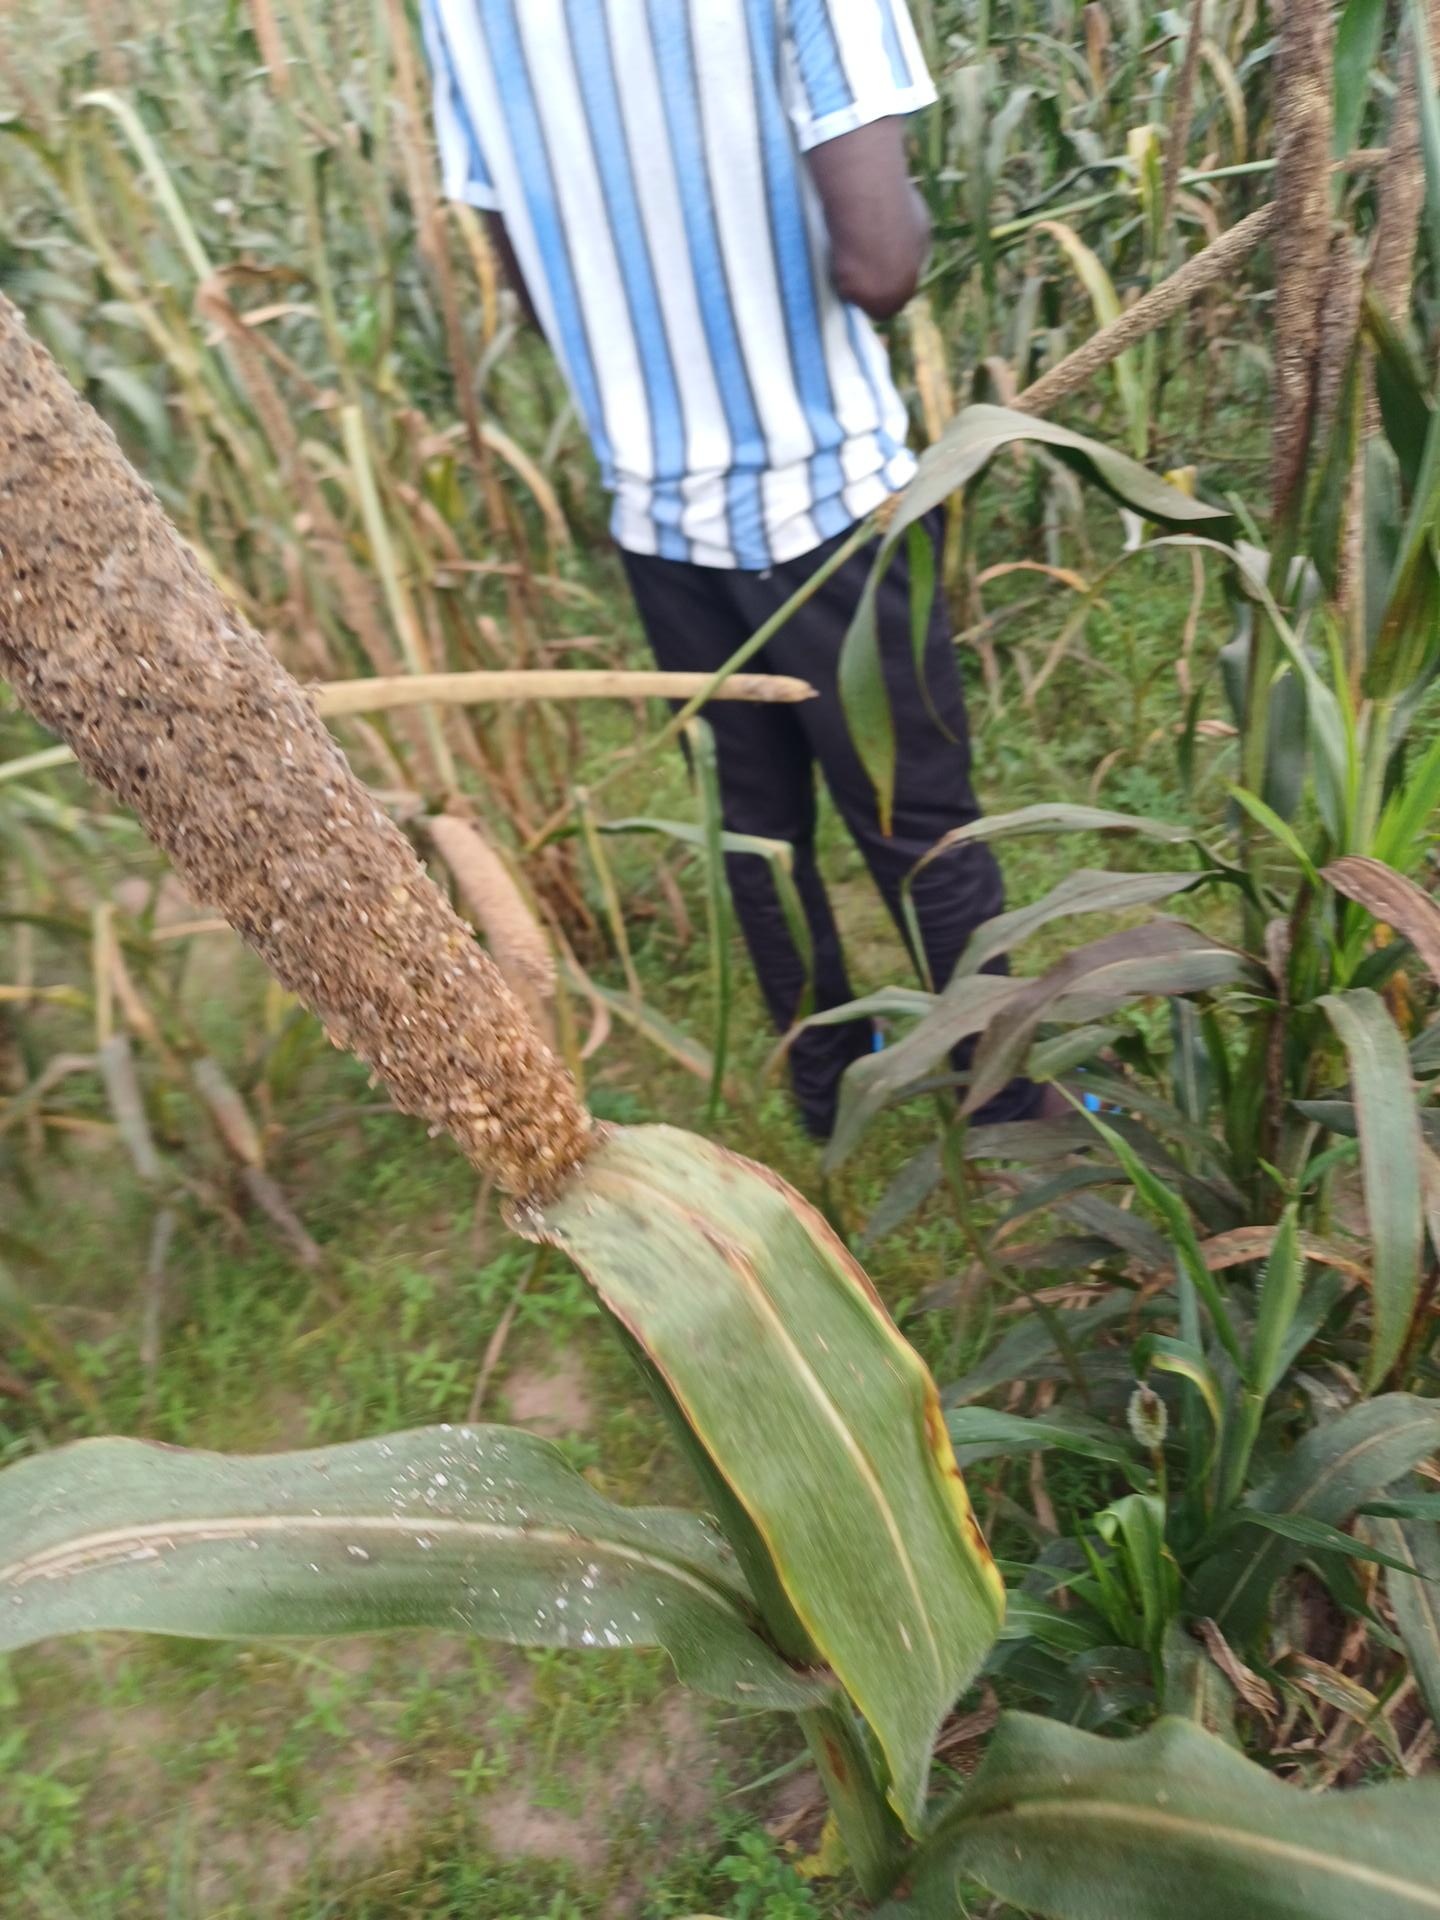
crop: pearl millet
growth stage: filling grain
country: Senegal
